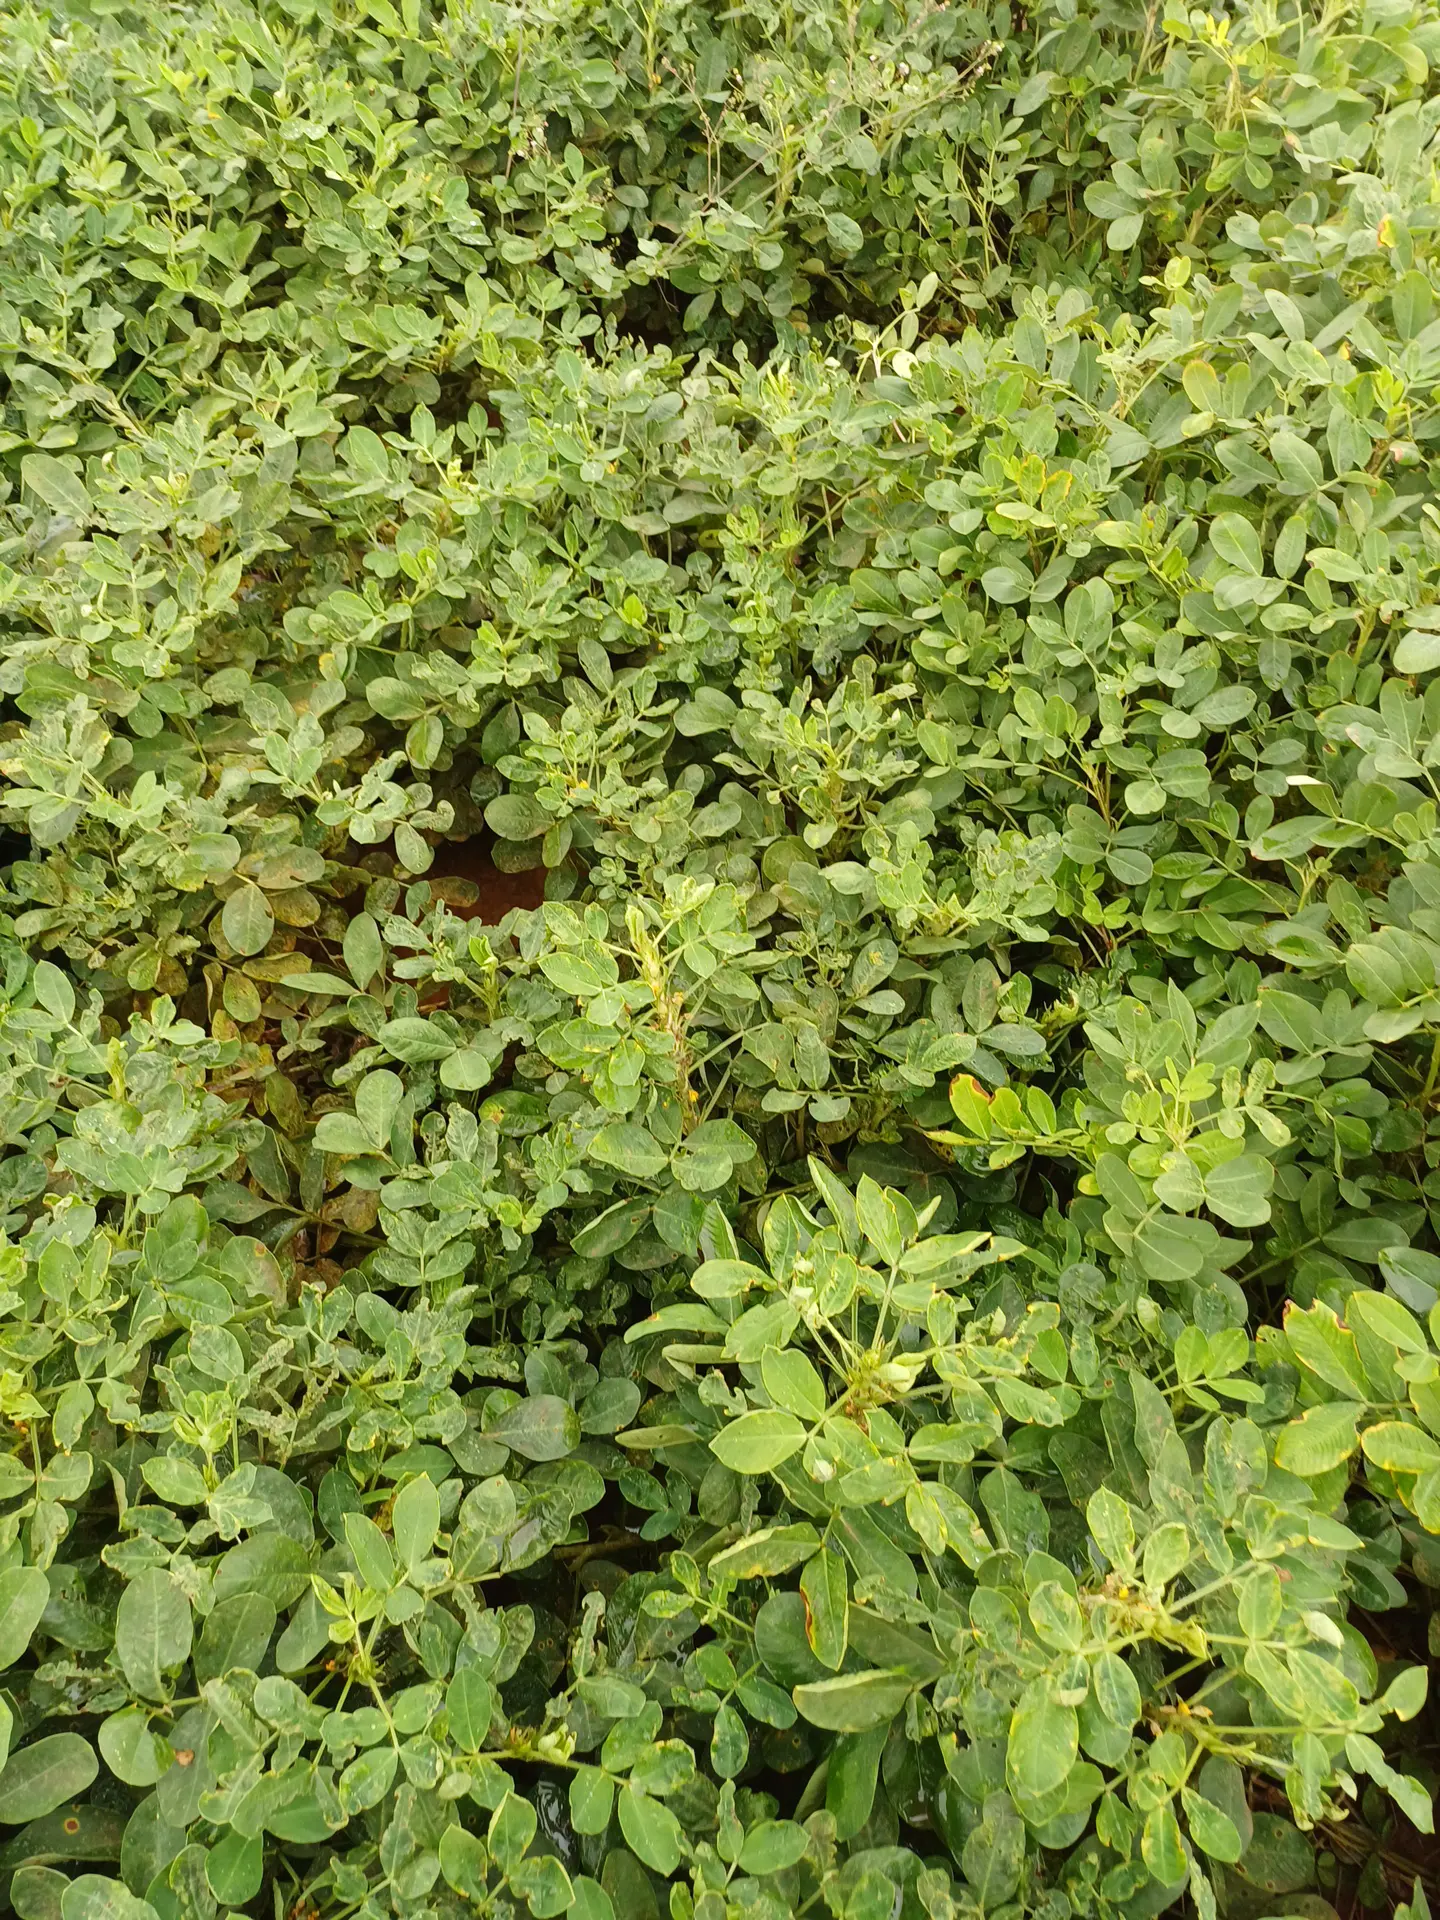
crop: groundnut
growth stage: pegging
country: Kenya
